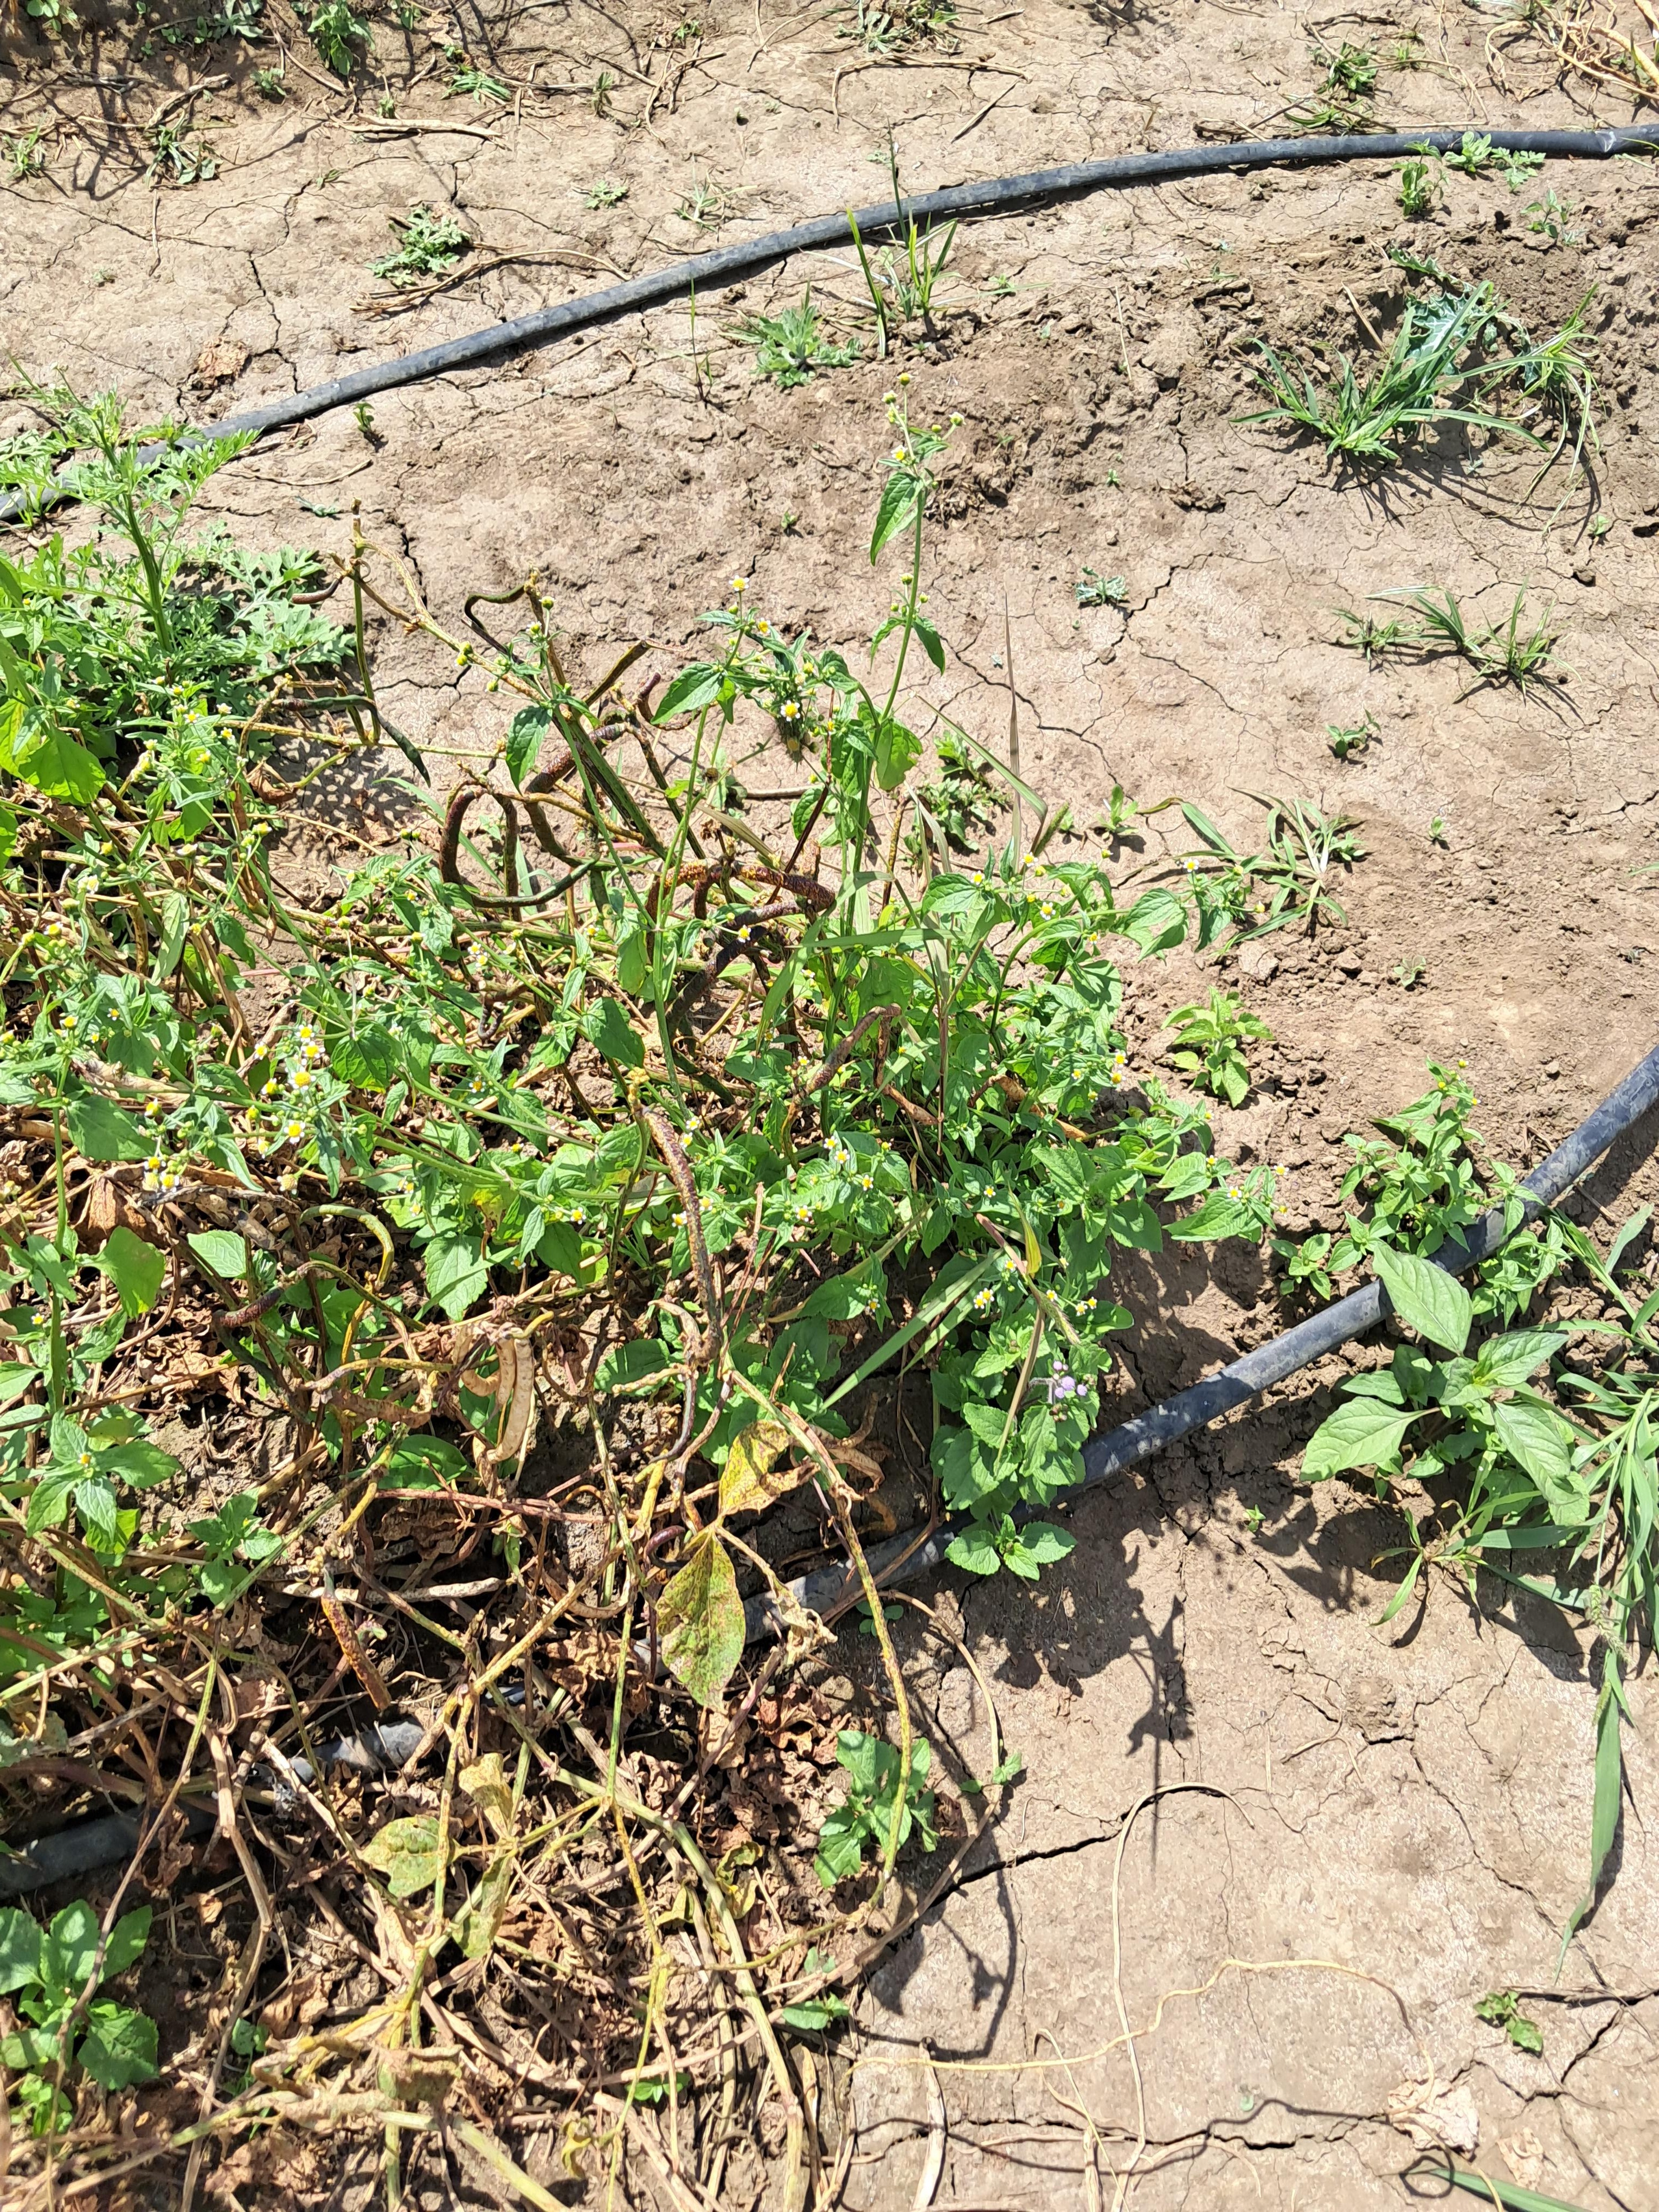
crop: cowpea
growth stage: development pod
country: Tanzania
